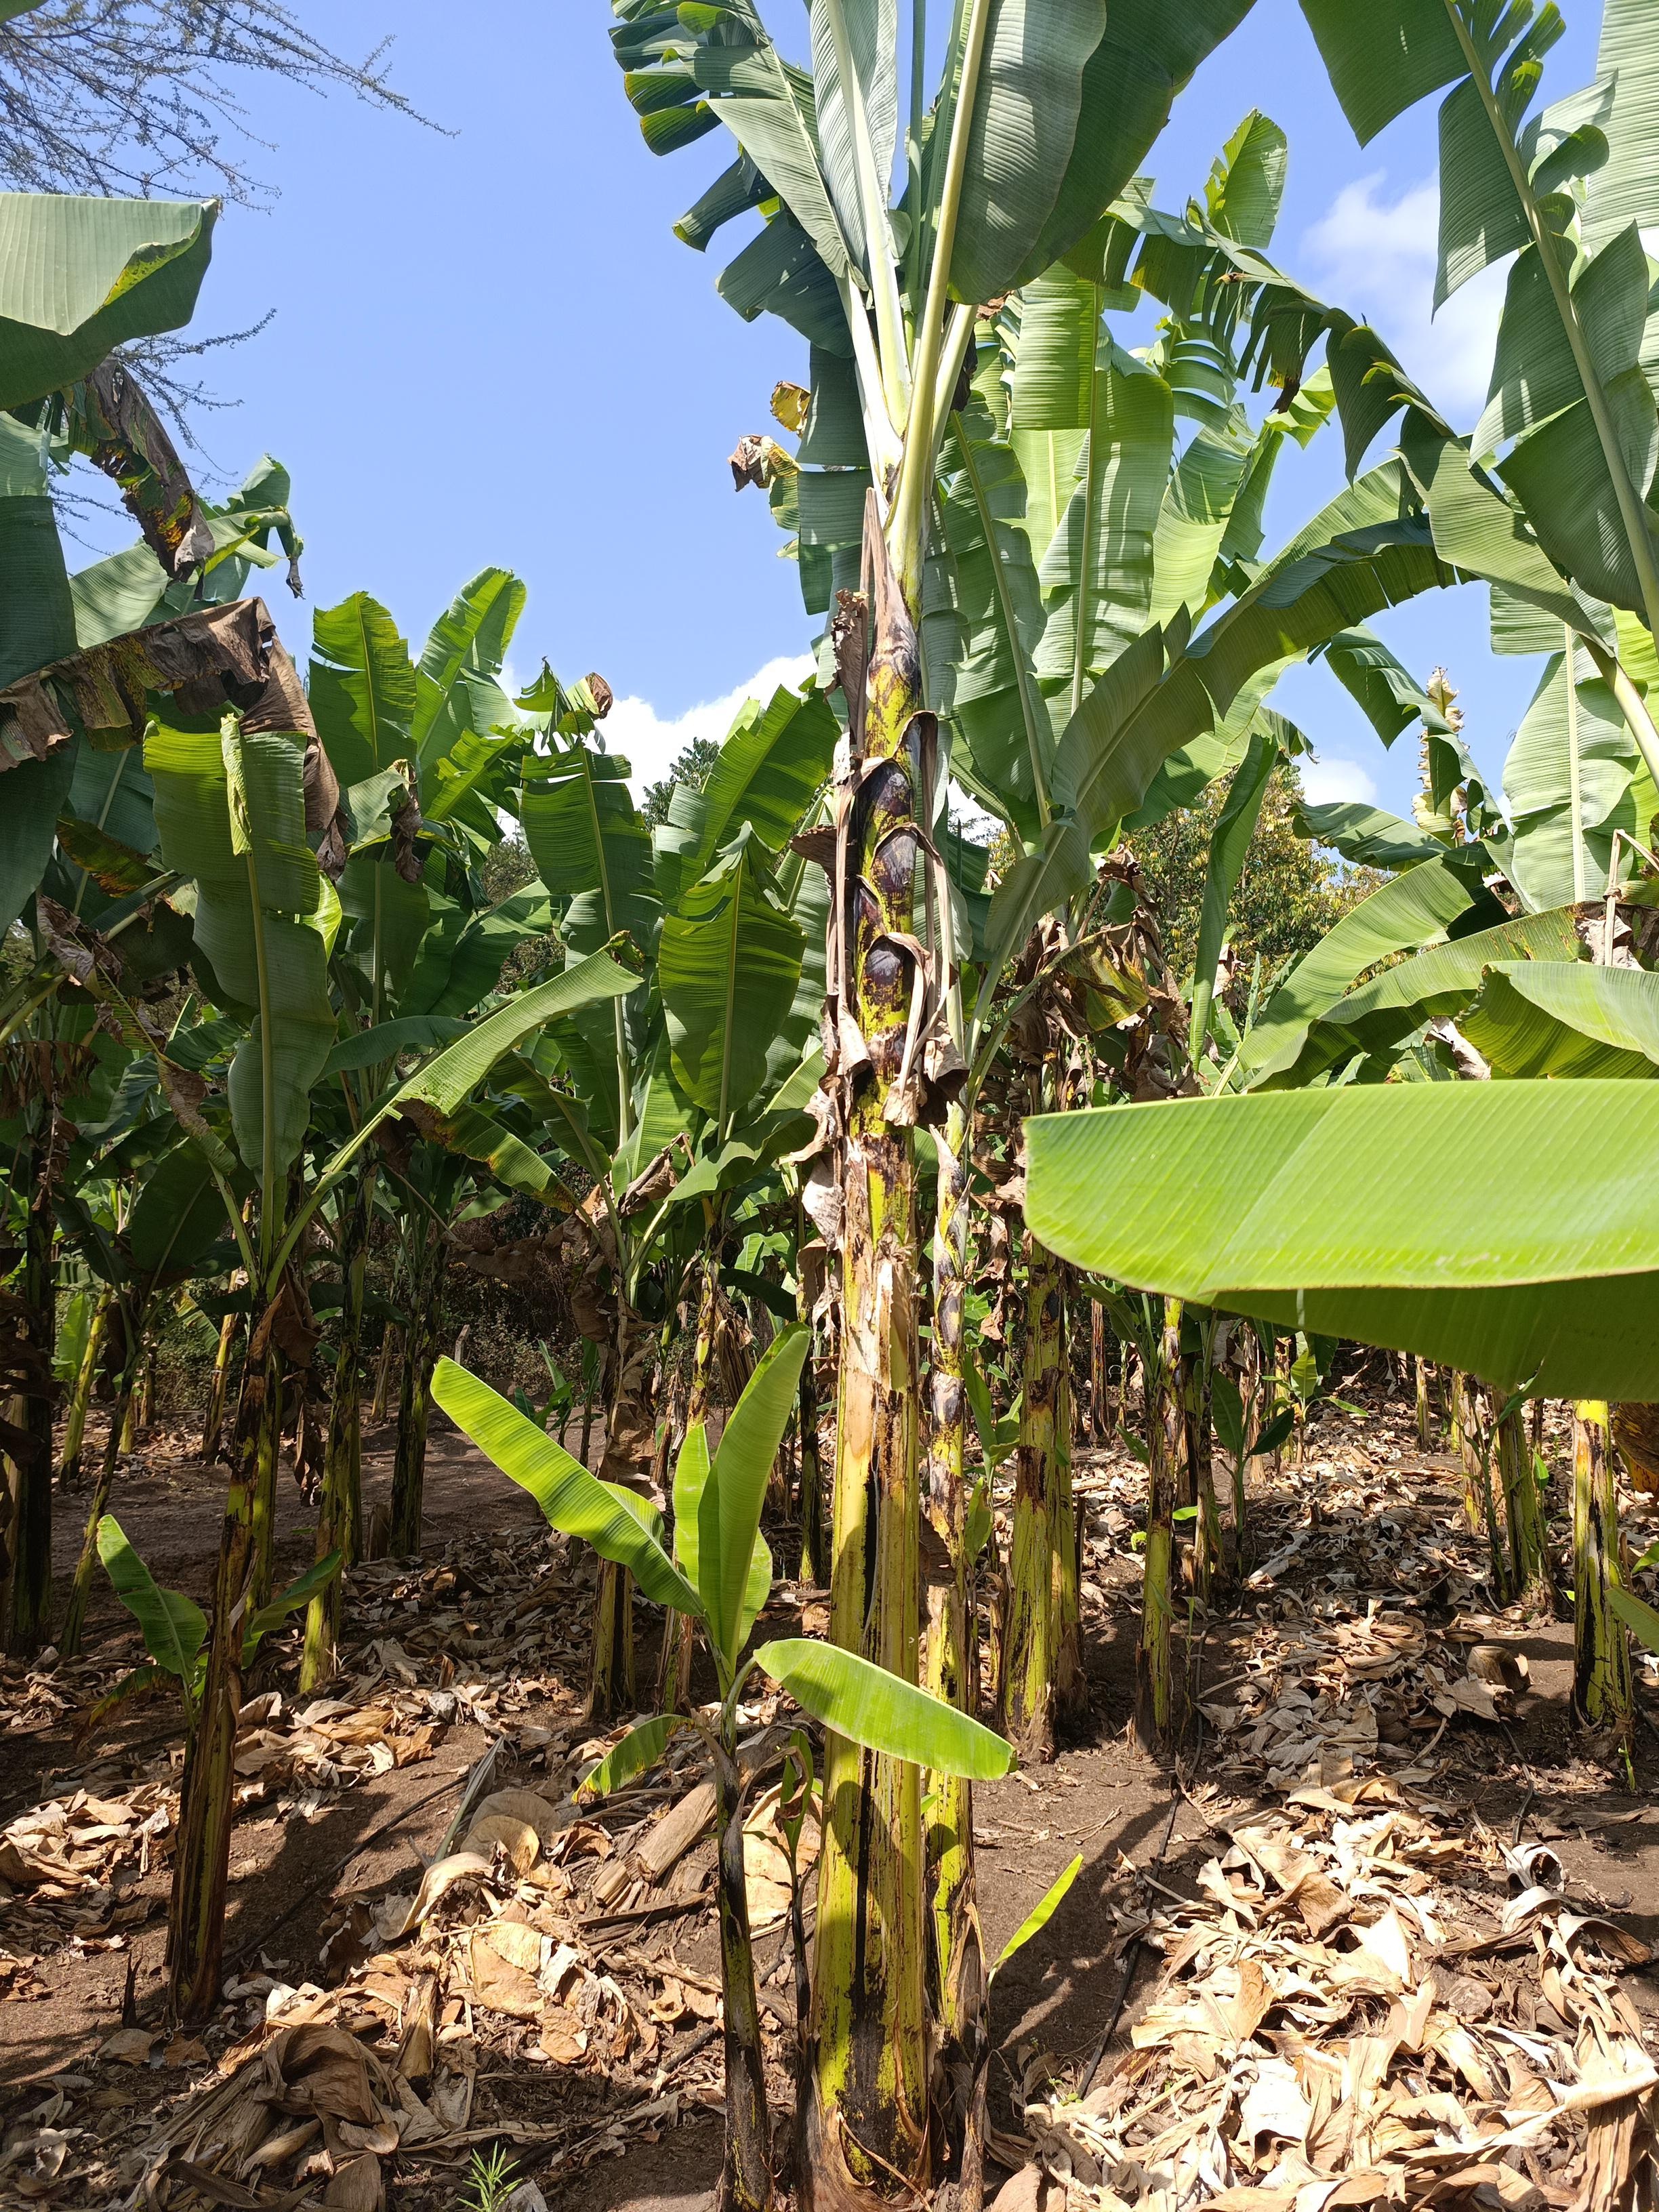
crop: banana
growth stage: vegetative
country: Tanzania
